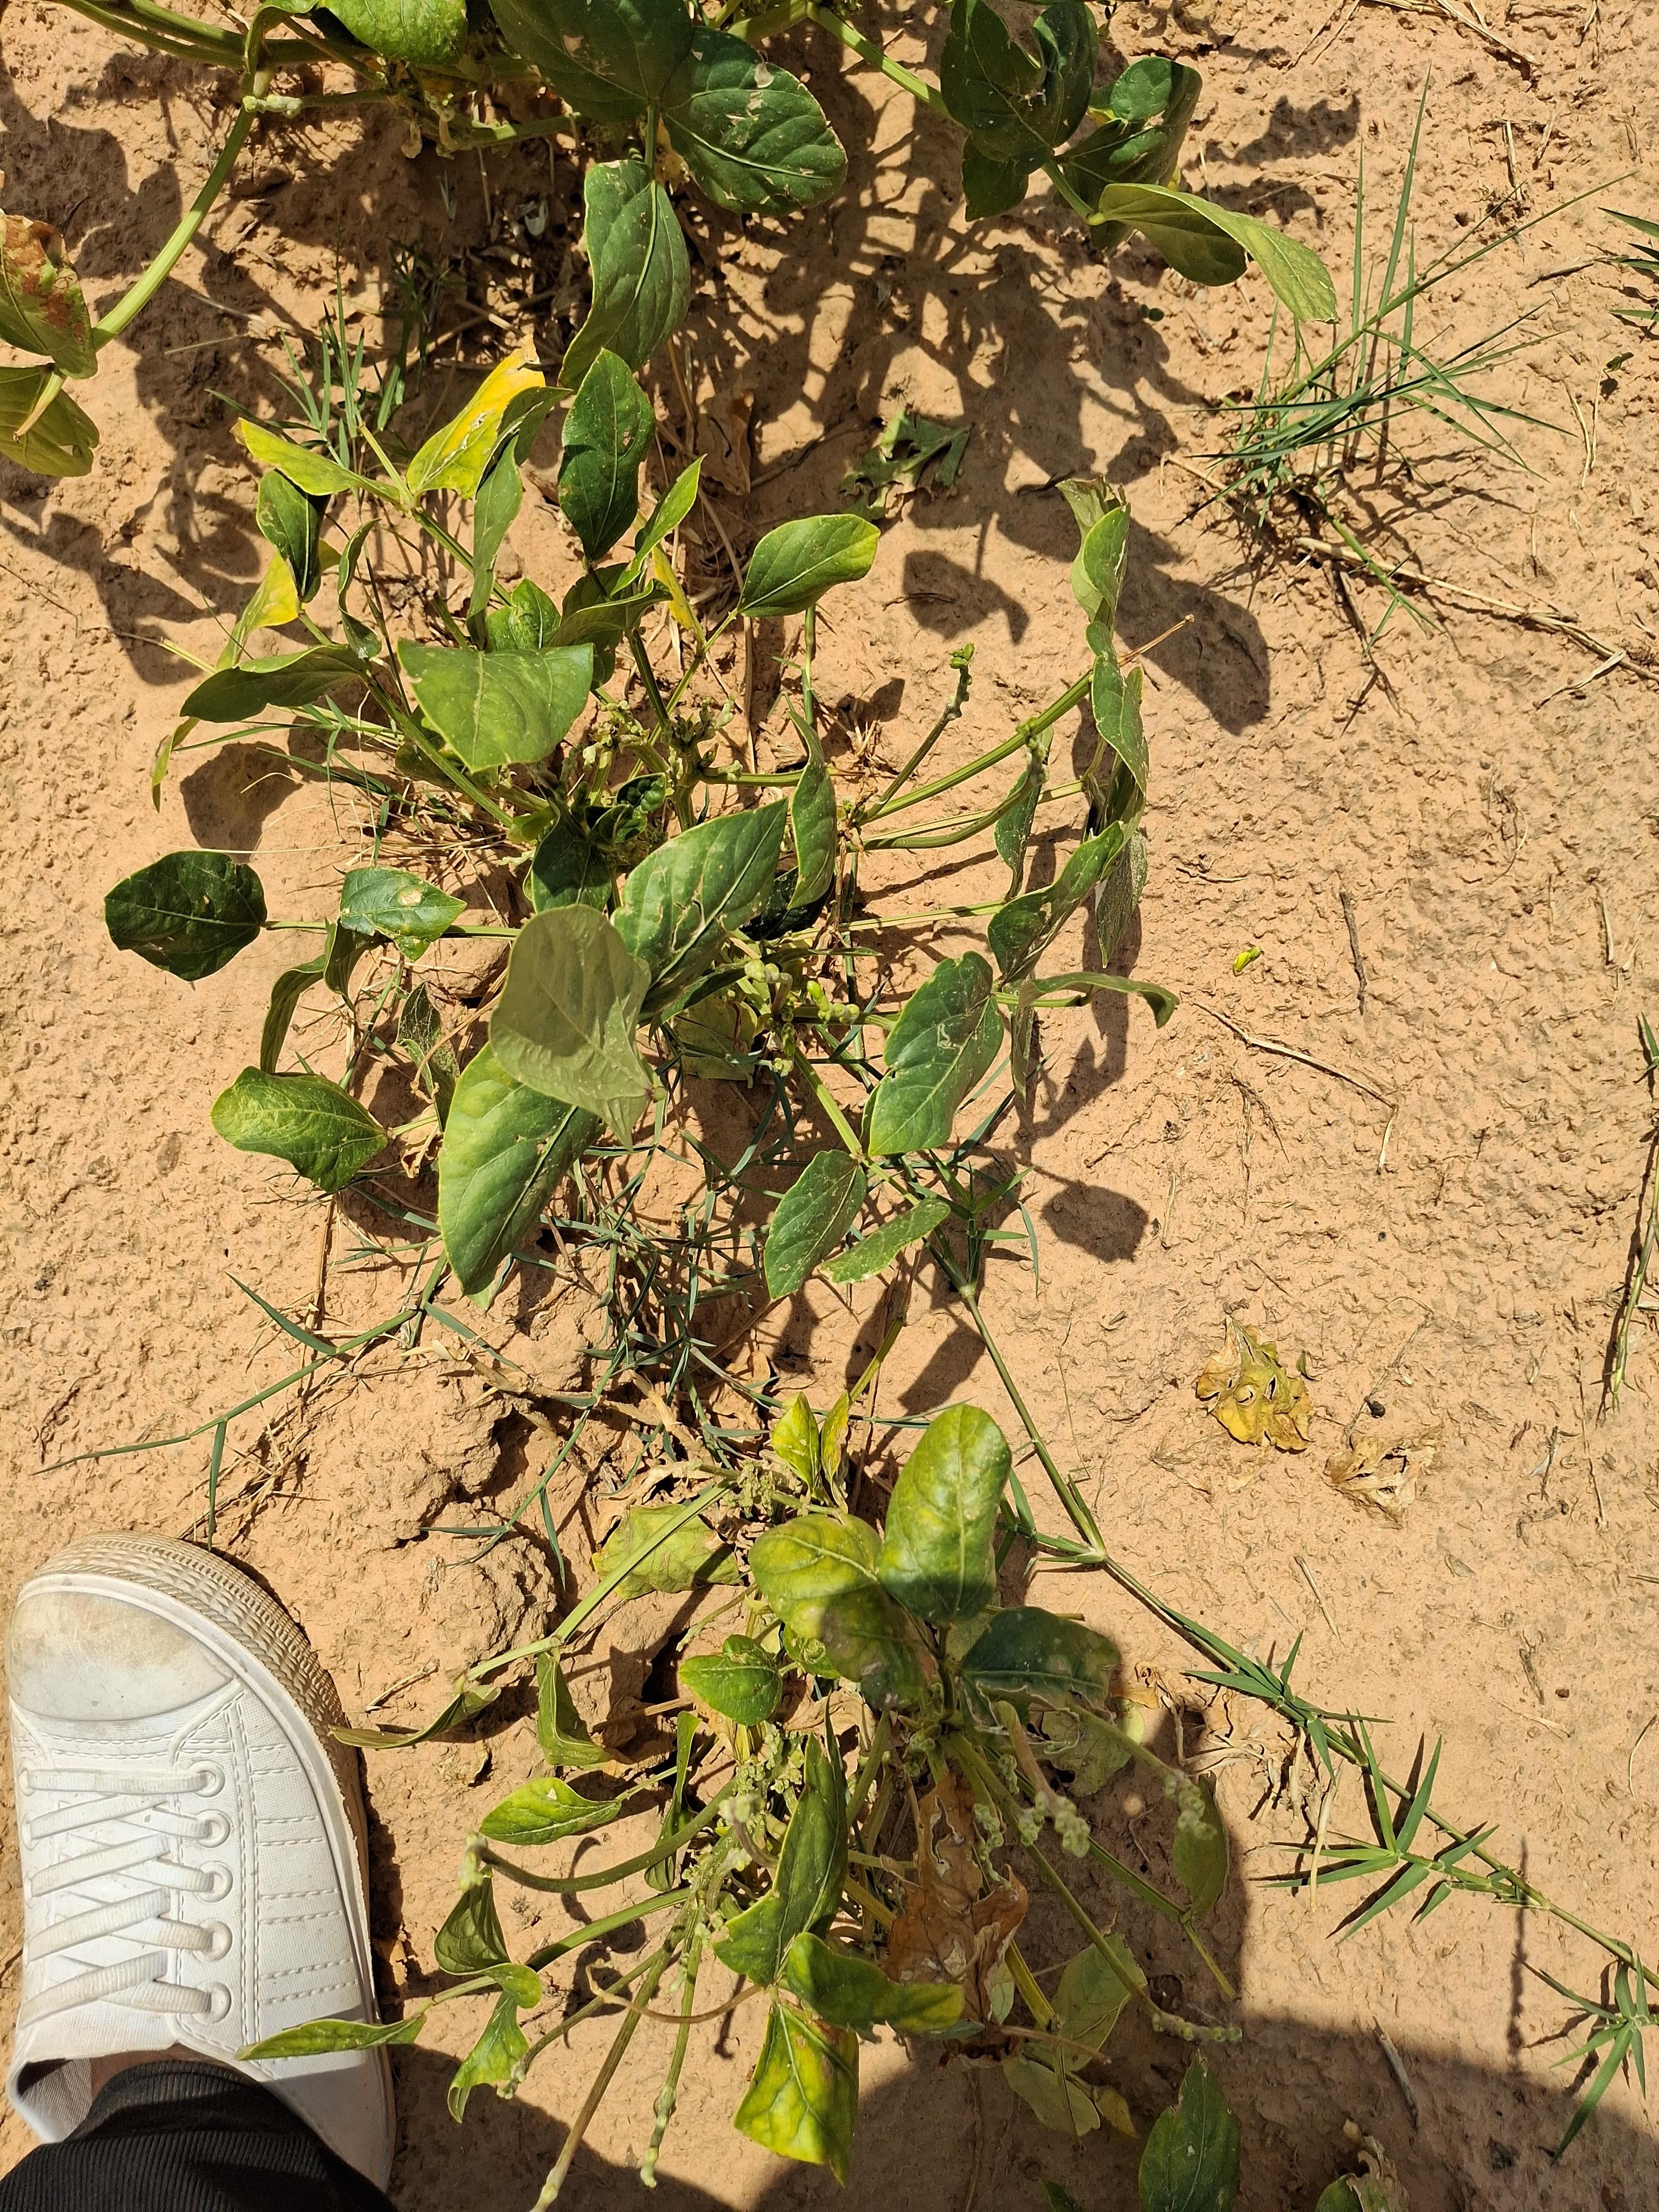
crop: cowpea
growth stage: harvest maturity
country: Nigeria
